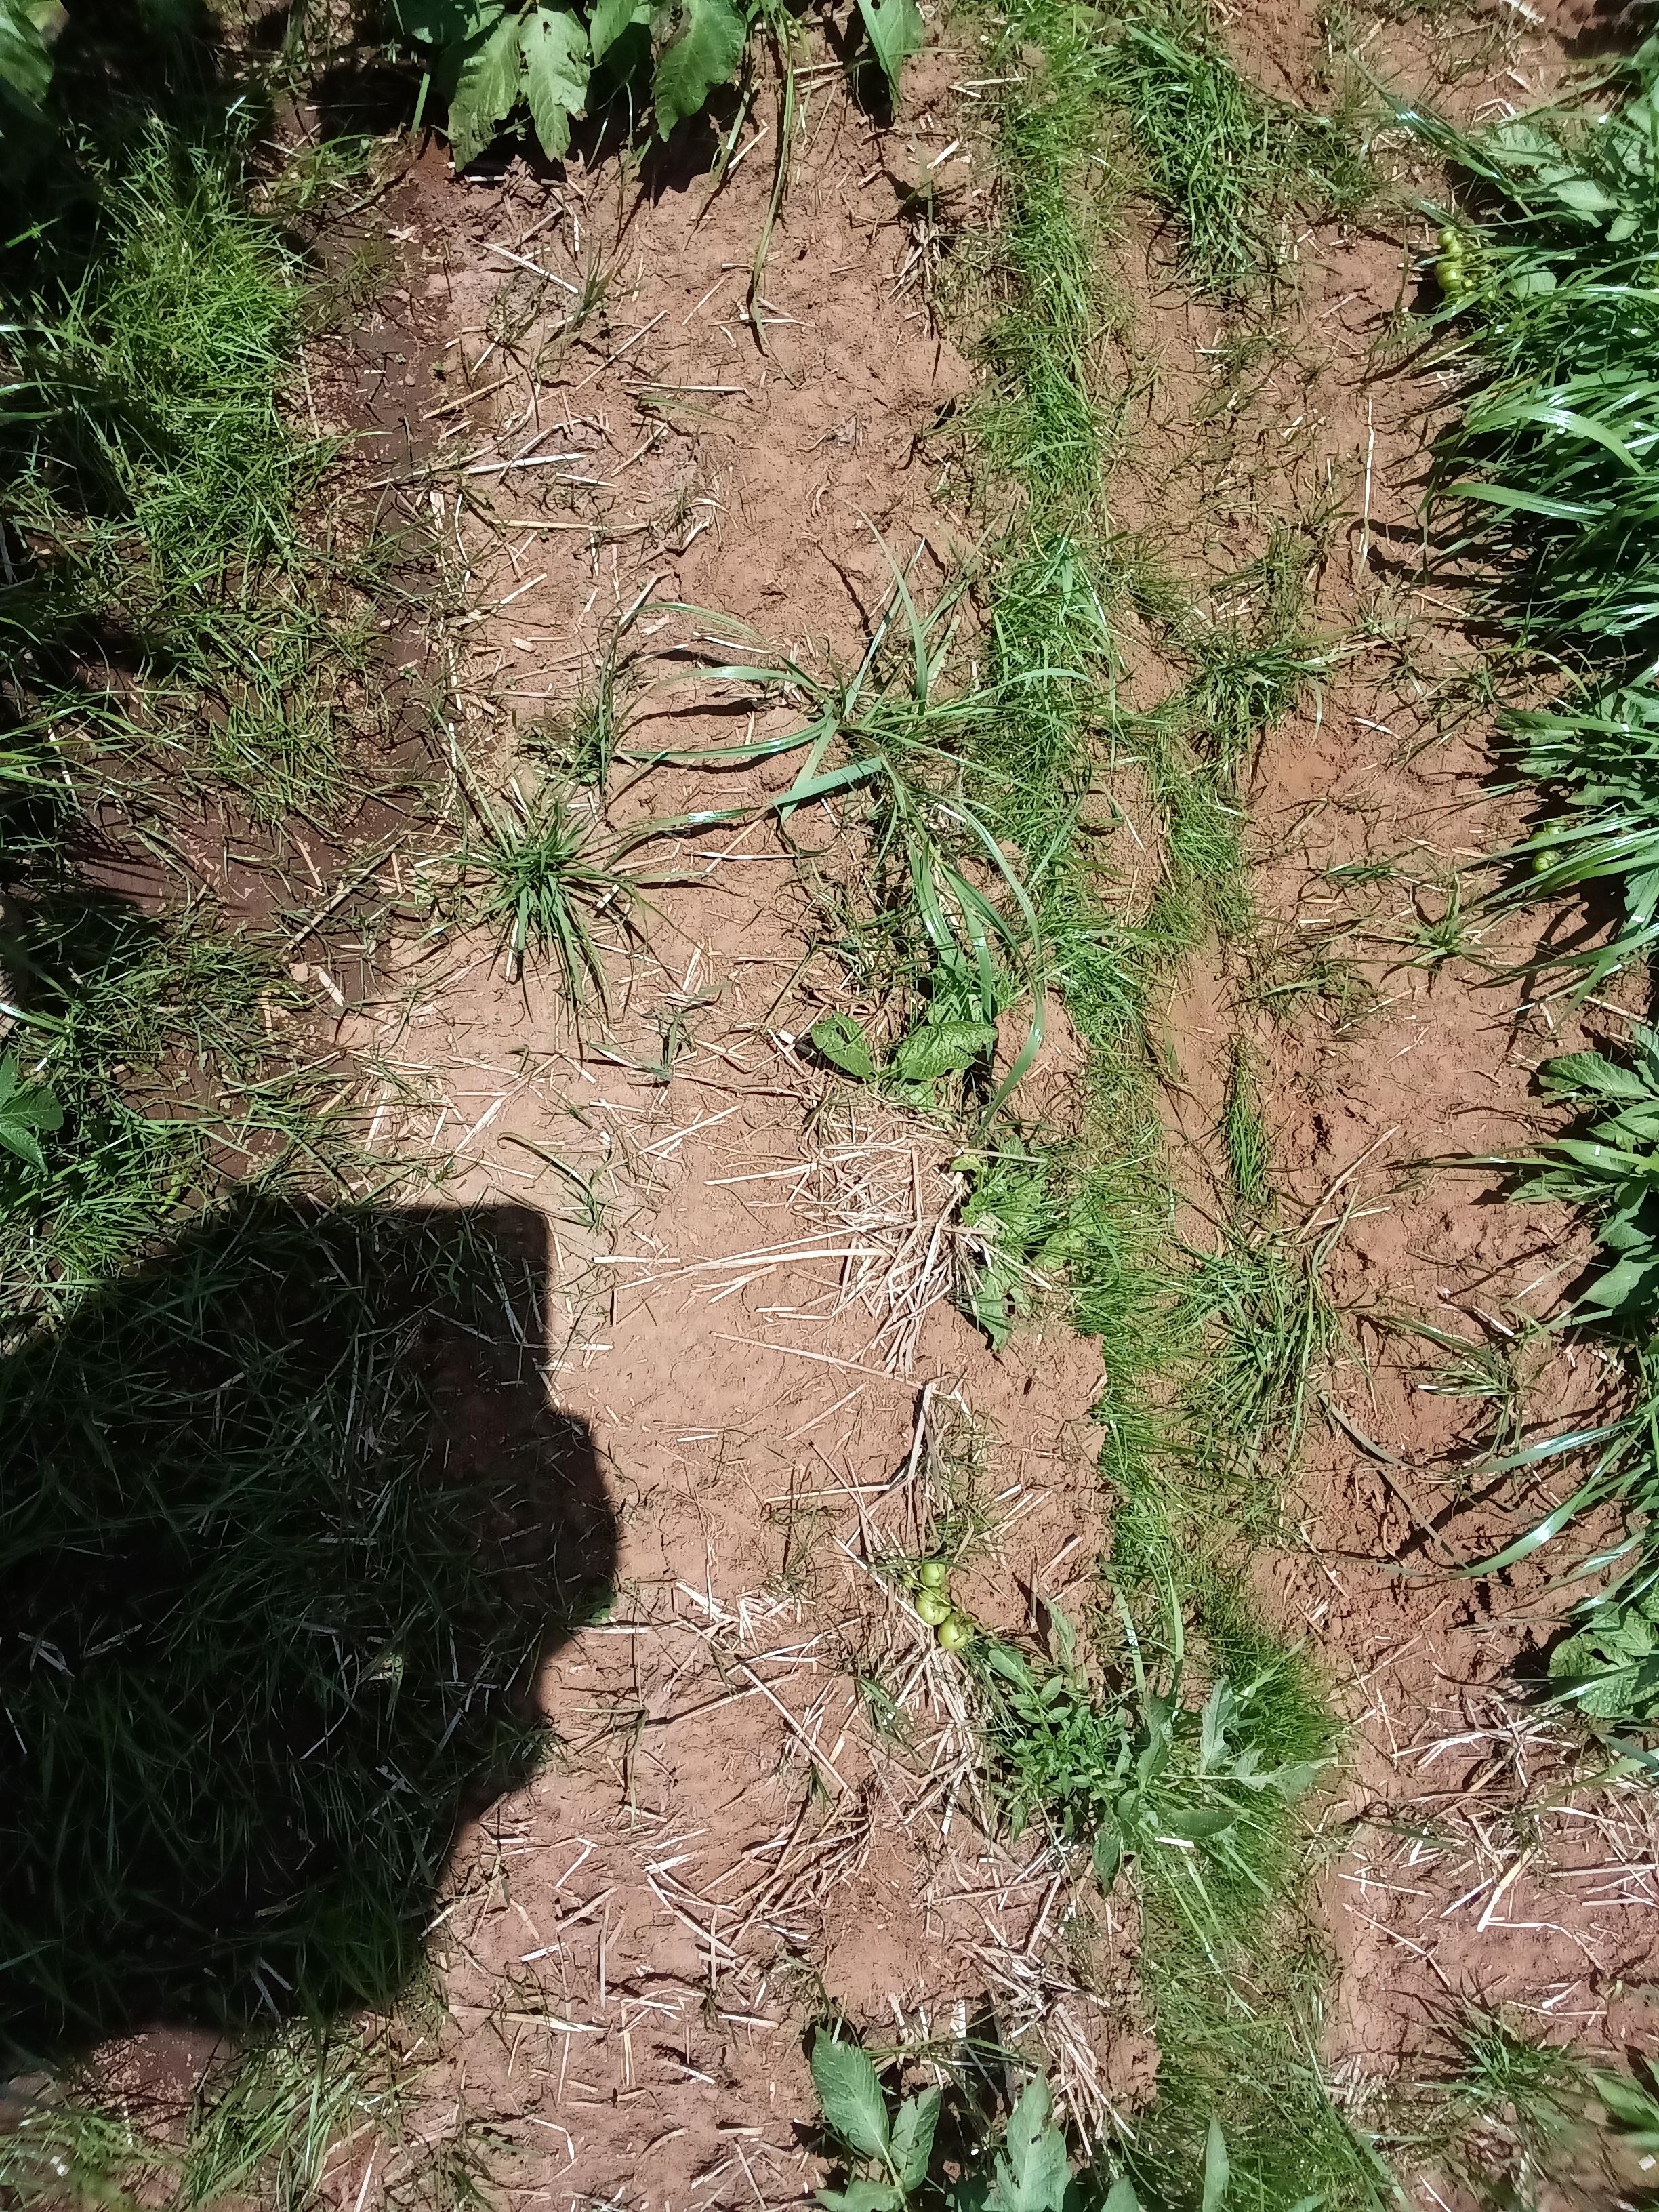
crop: potato
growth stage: harvest maturity
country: Kenya
